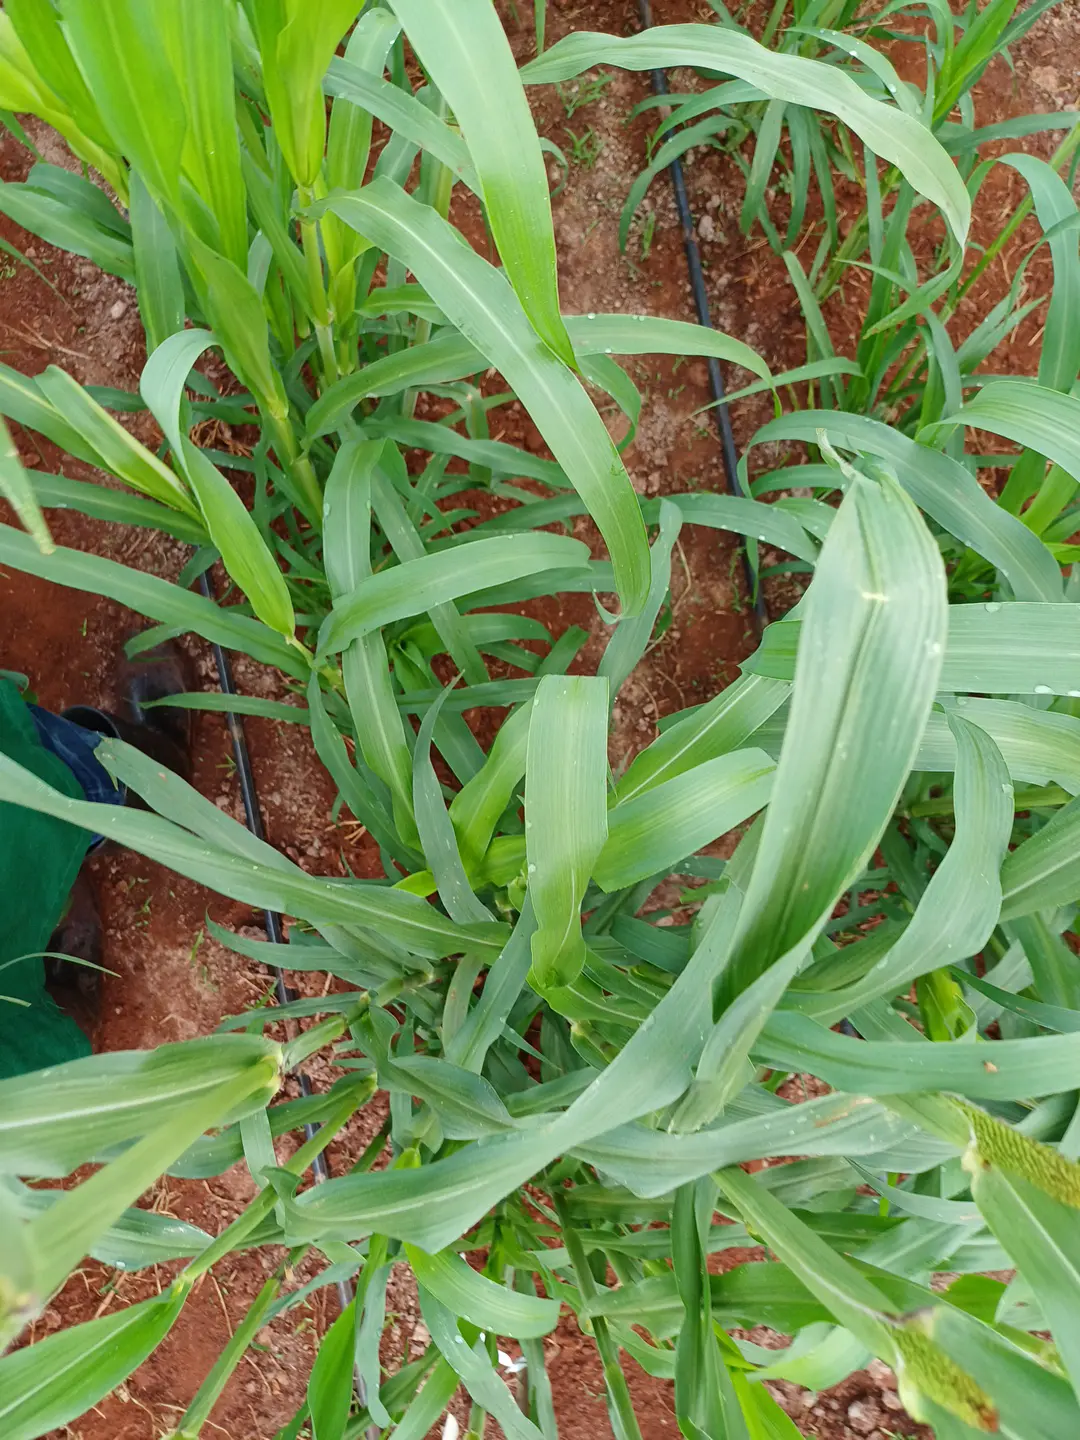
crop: pearl millet
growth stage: flowering
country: Kenya
